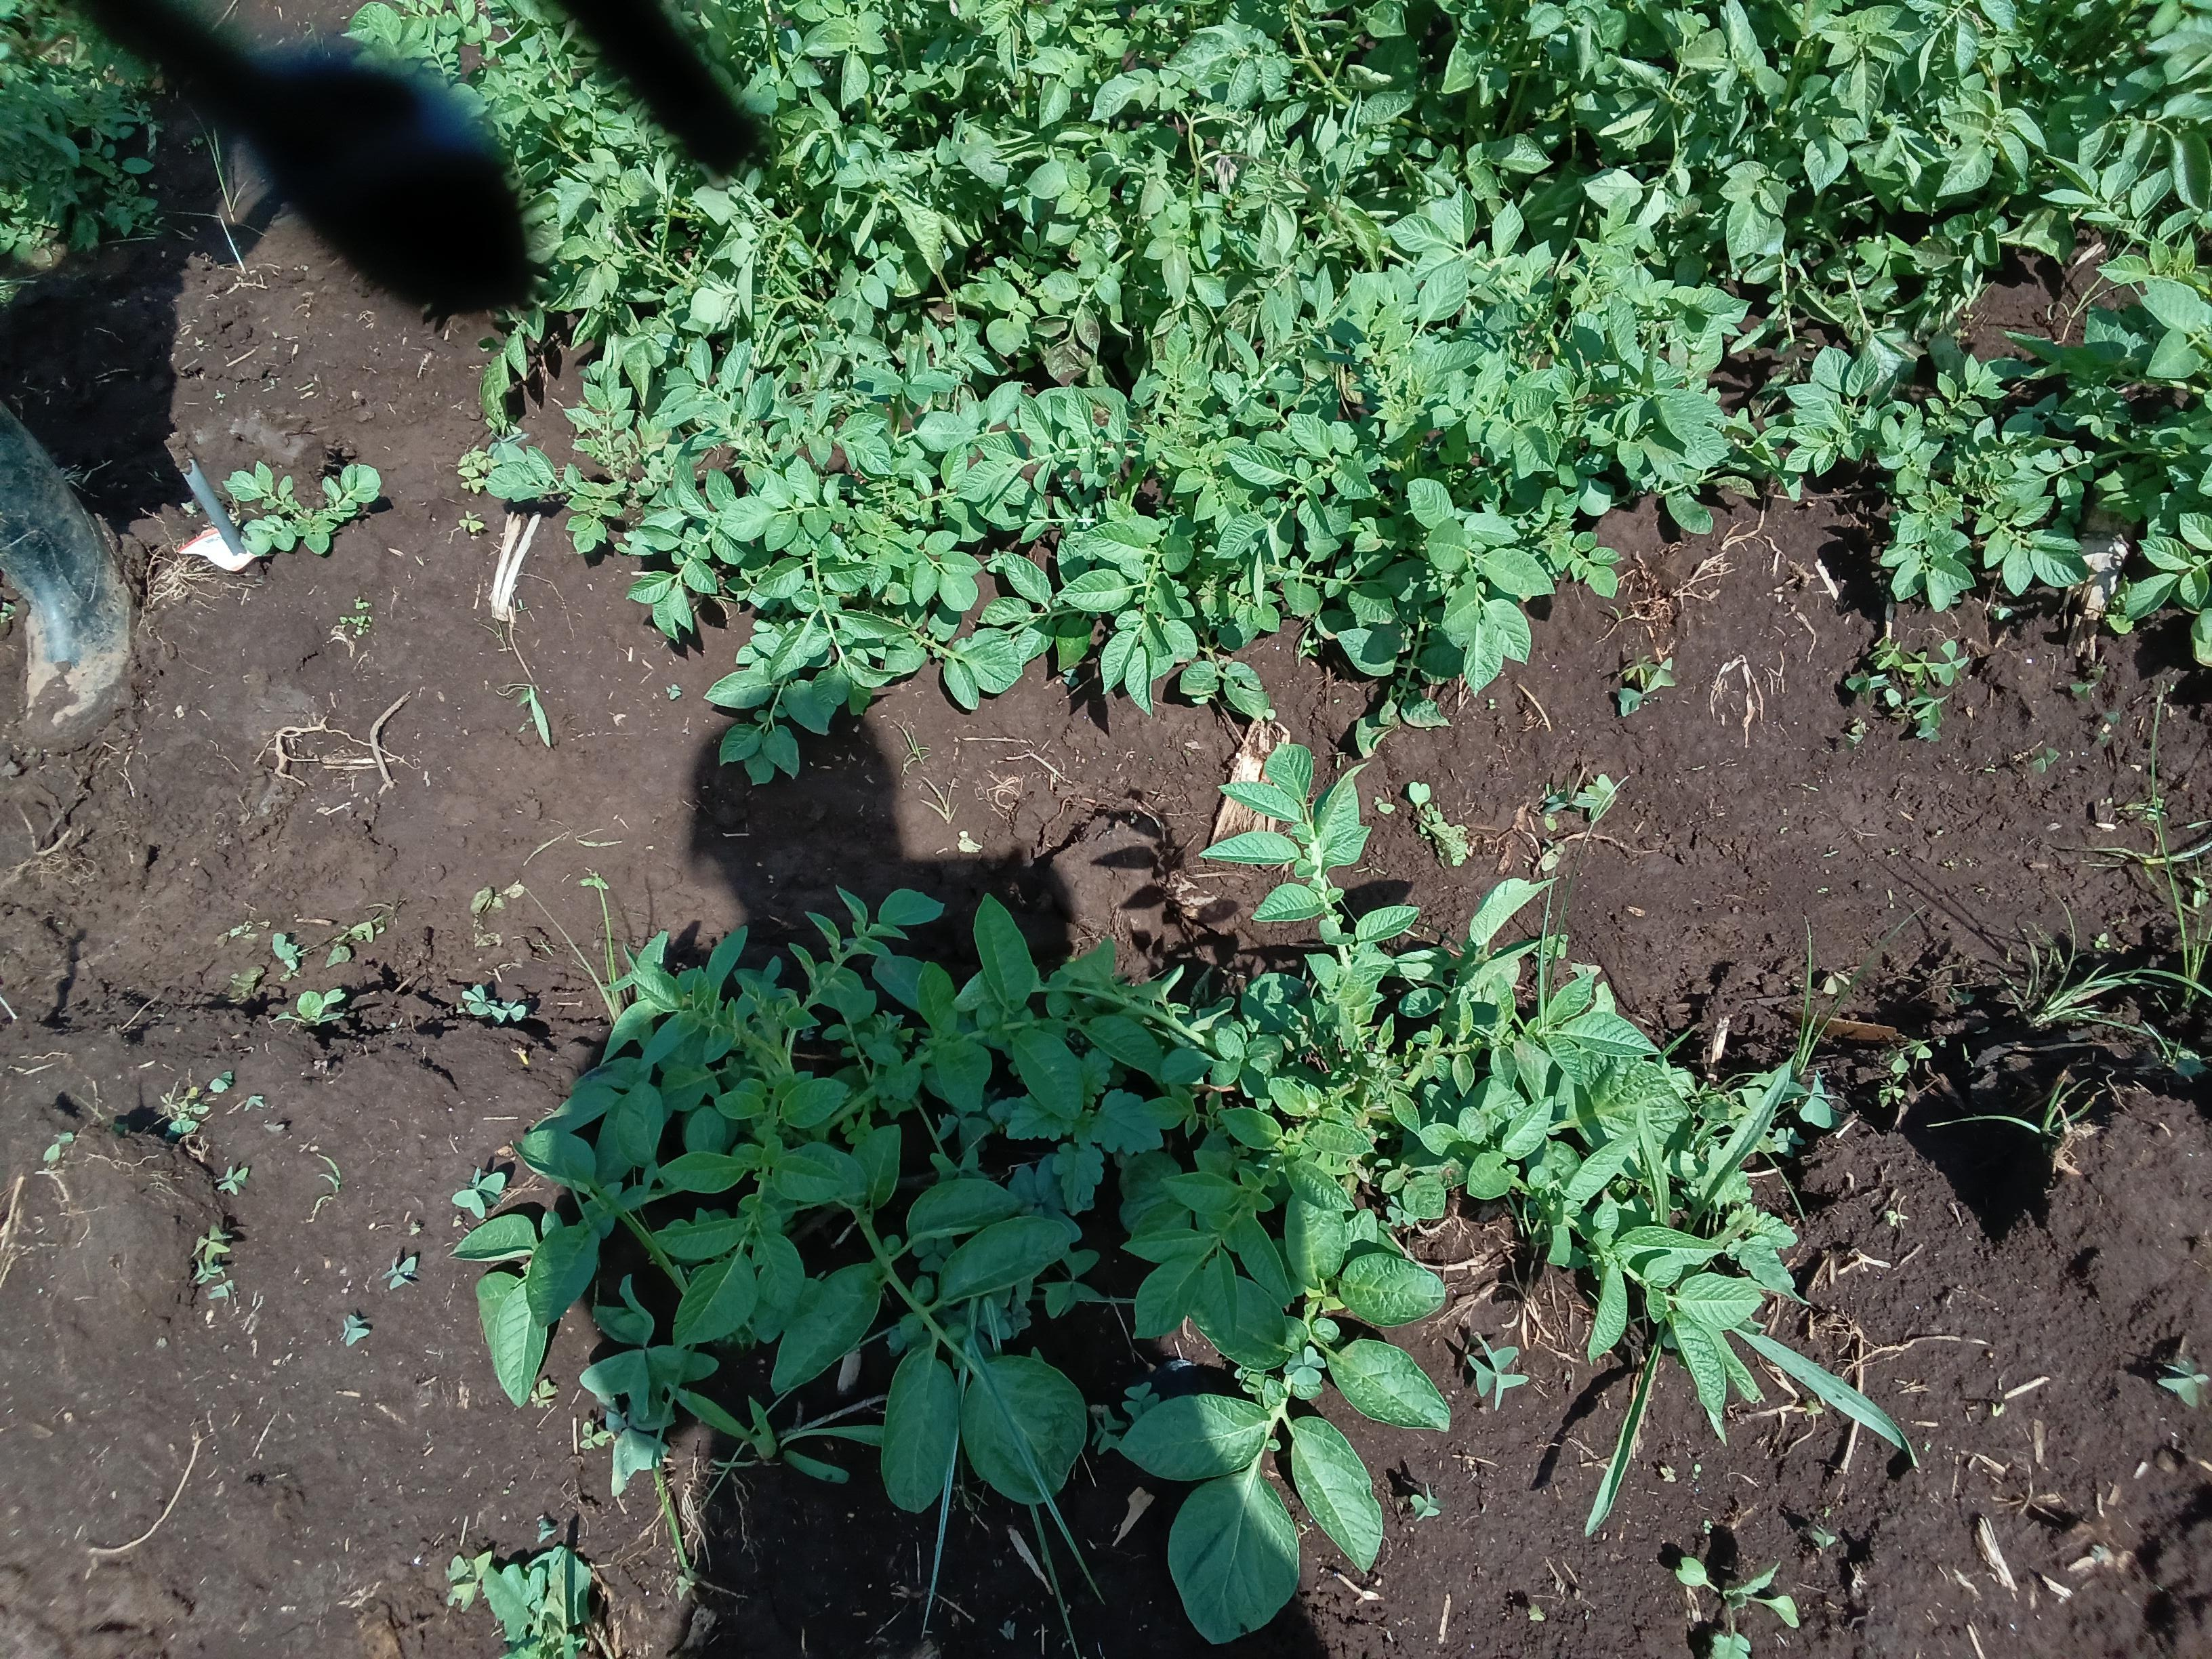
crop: potato
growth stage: vegetative
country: Kenya
